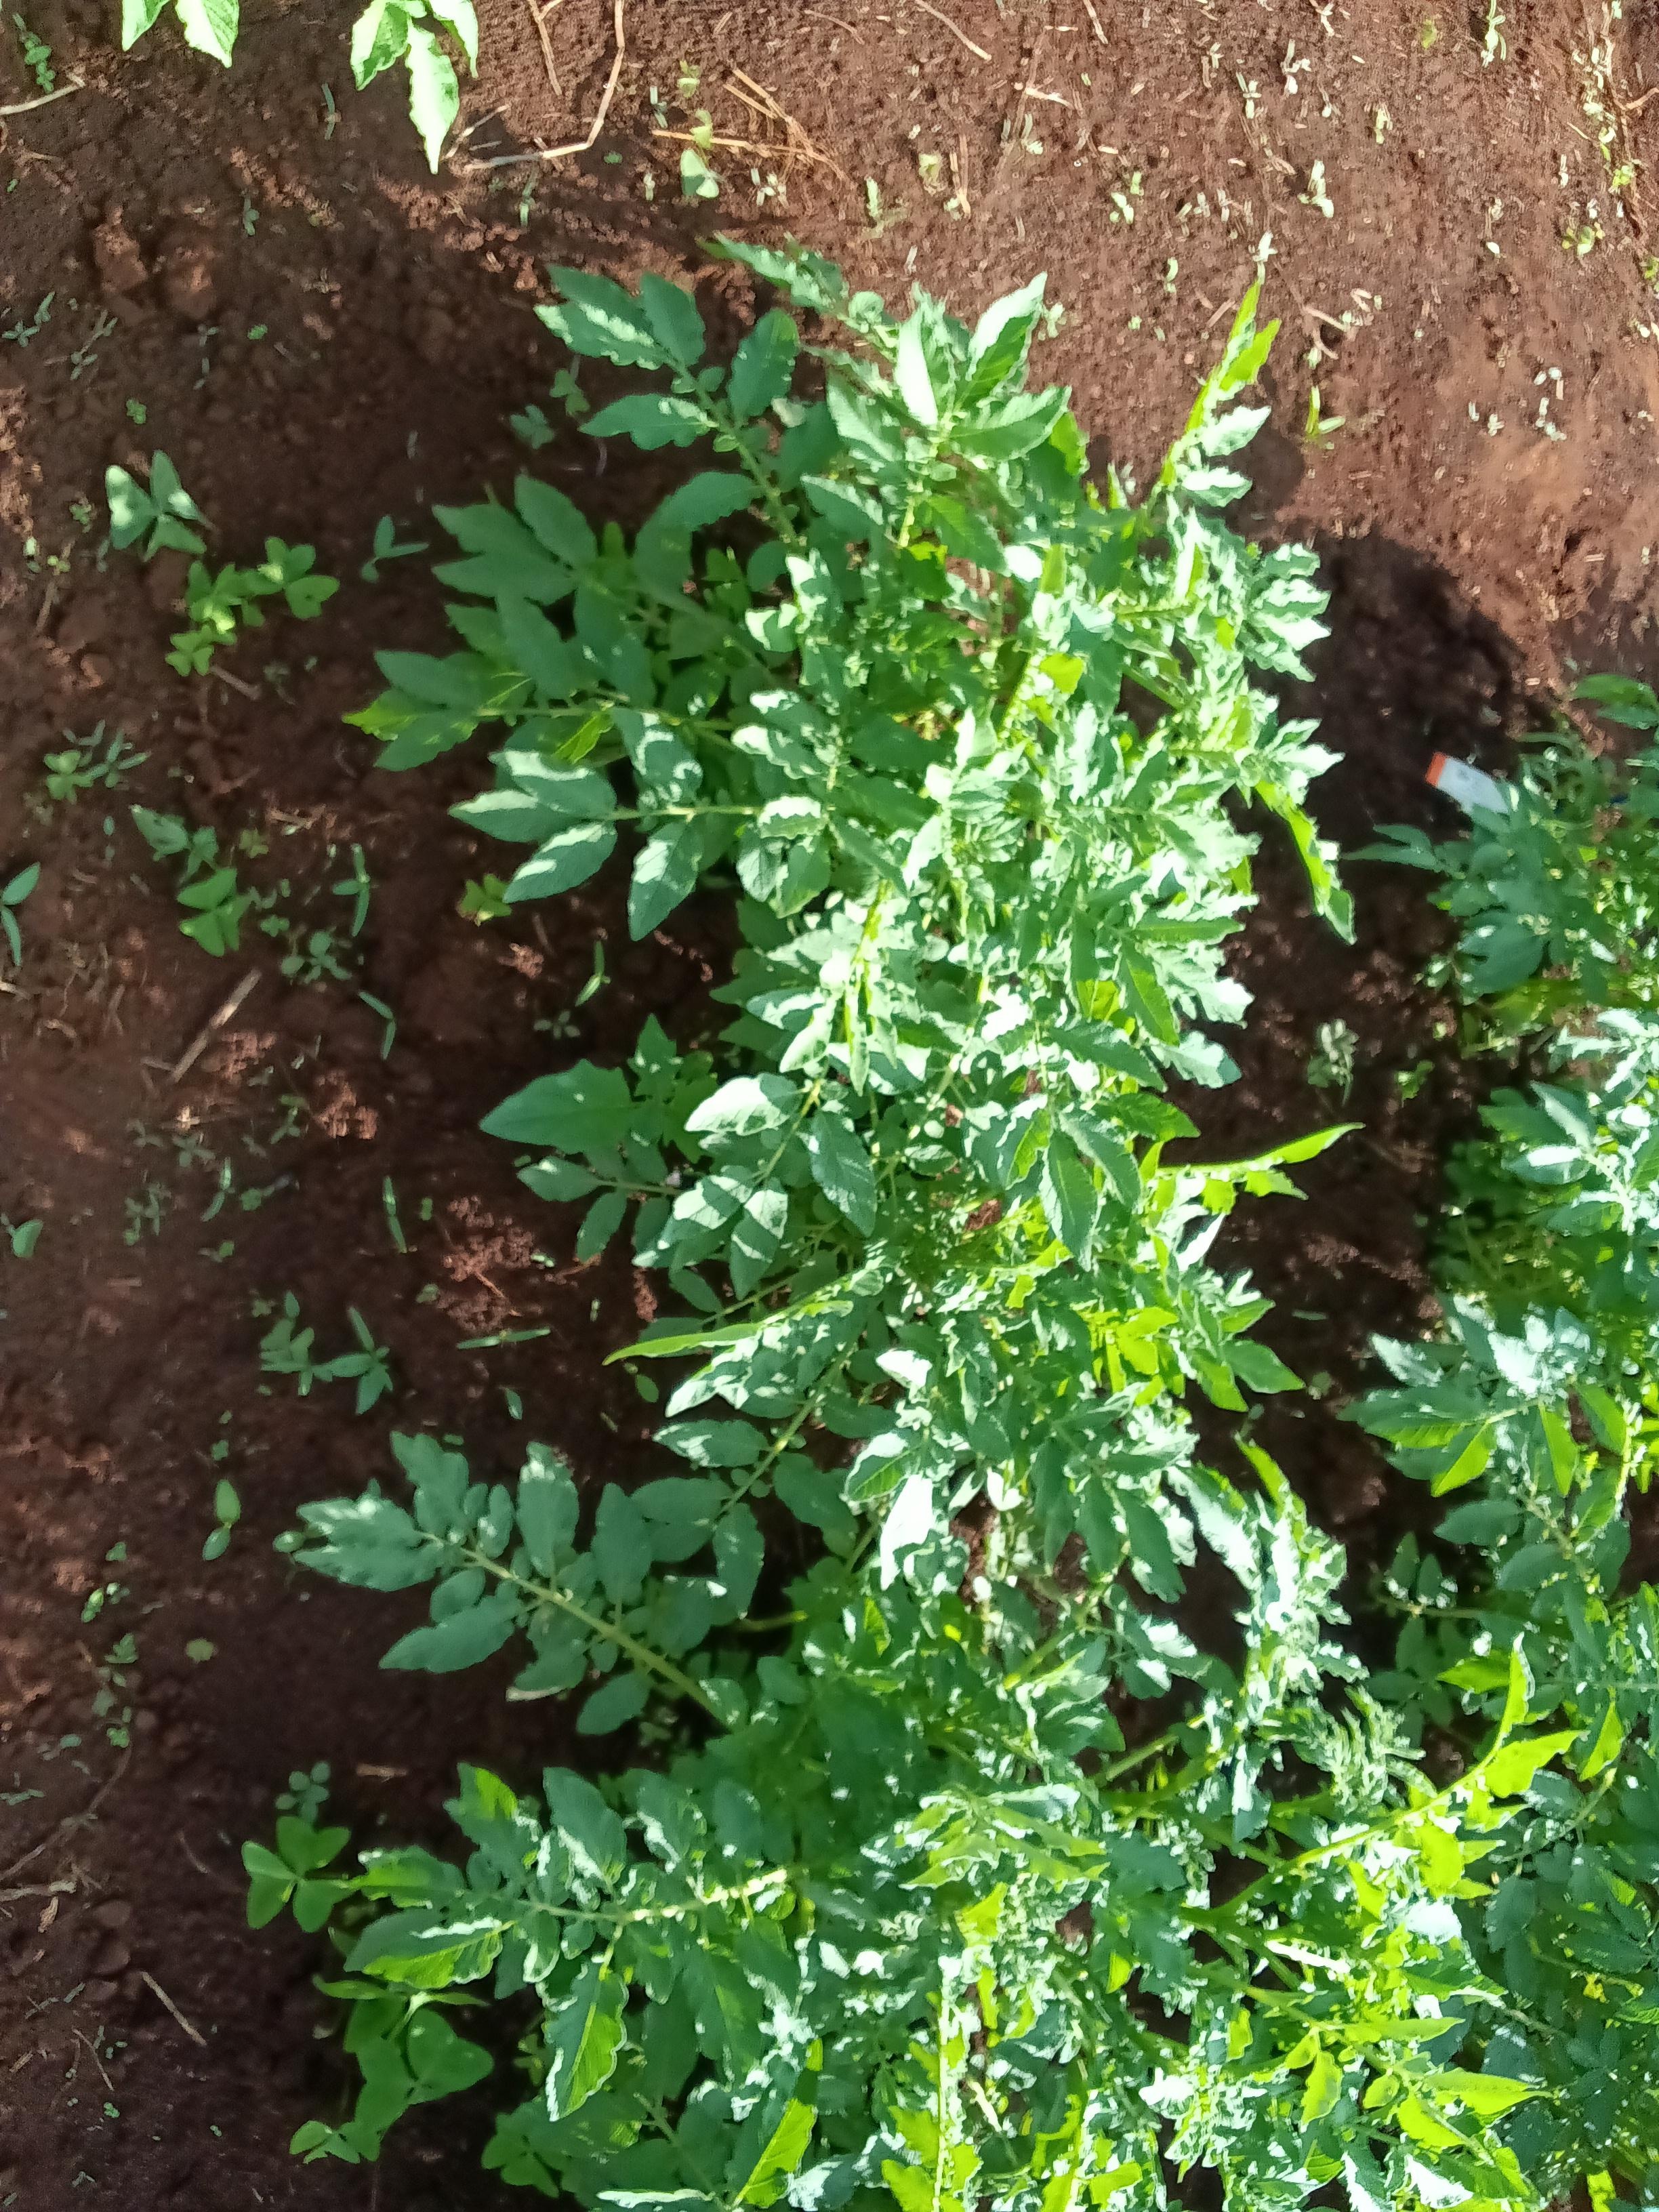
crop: potato
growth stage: vegetative
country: Kenya
